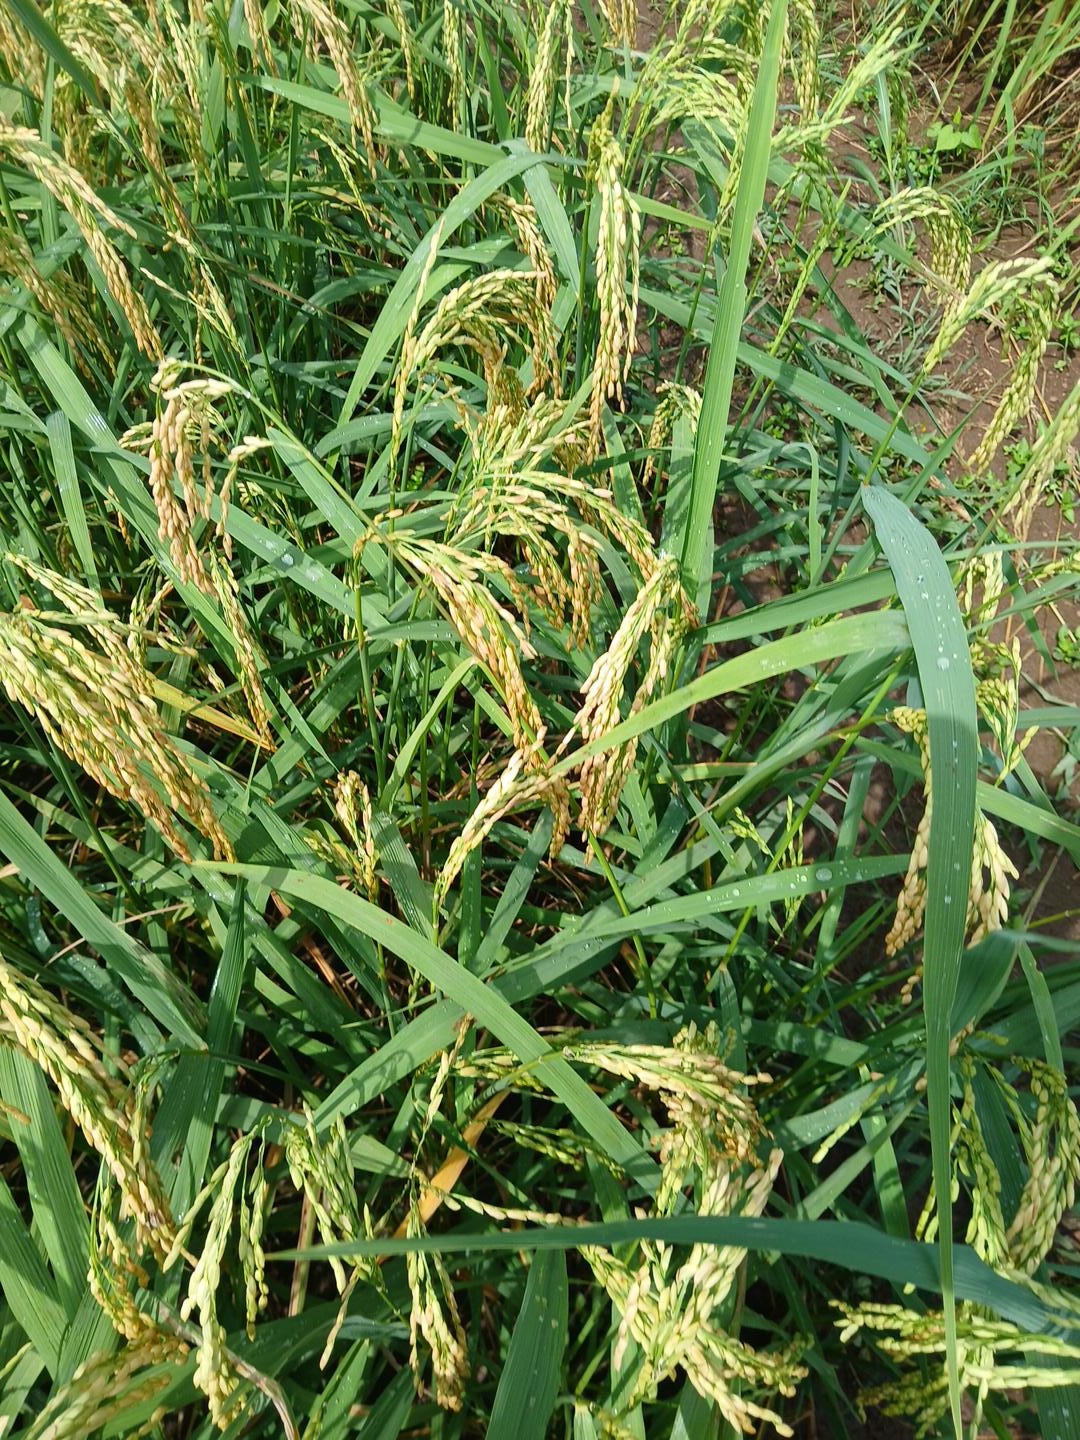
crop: rice
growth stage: ripening
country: Côte d'Ivoire
